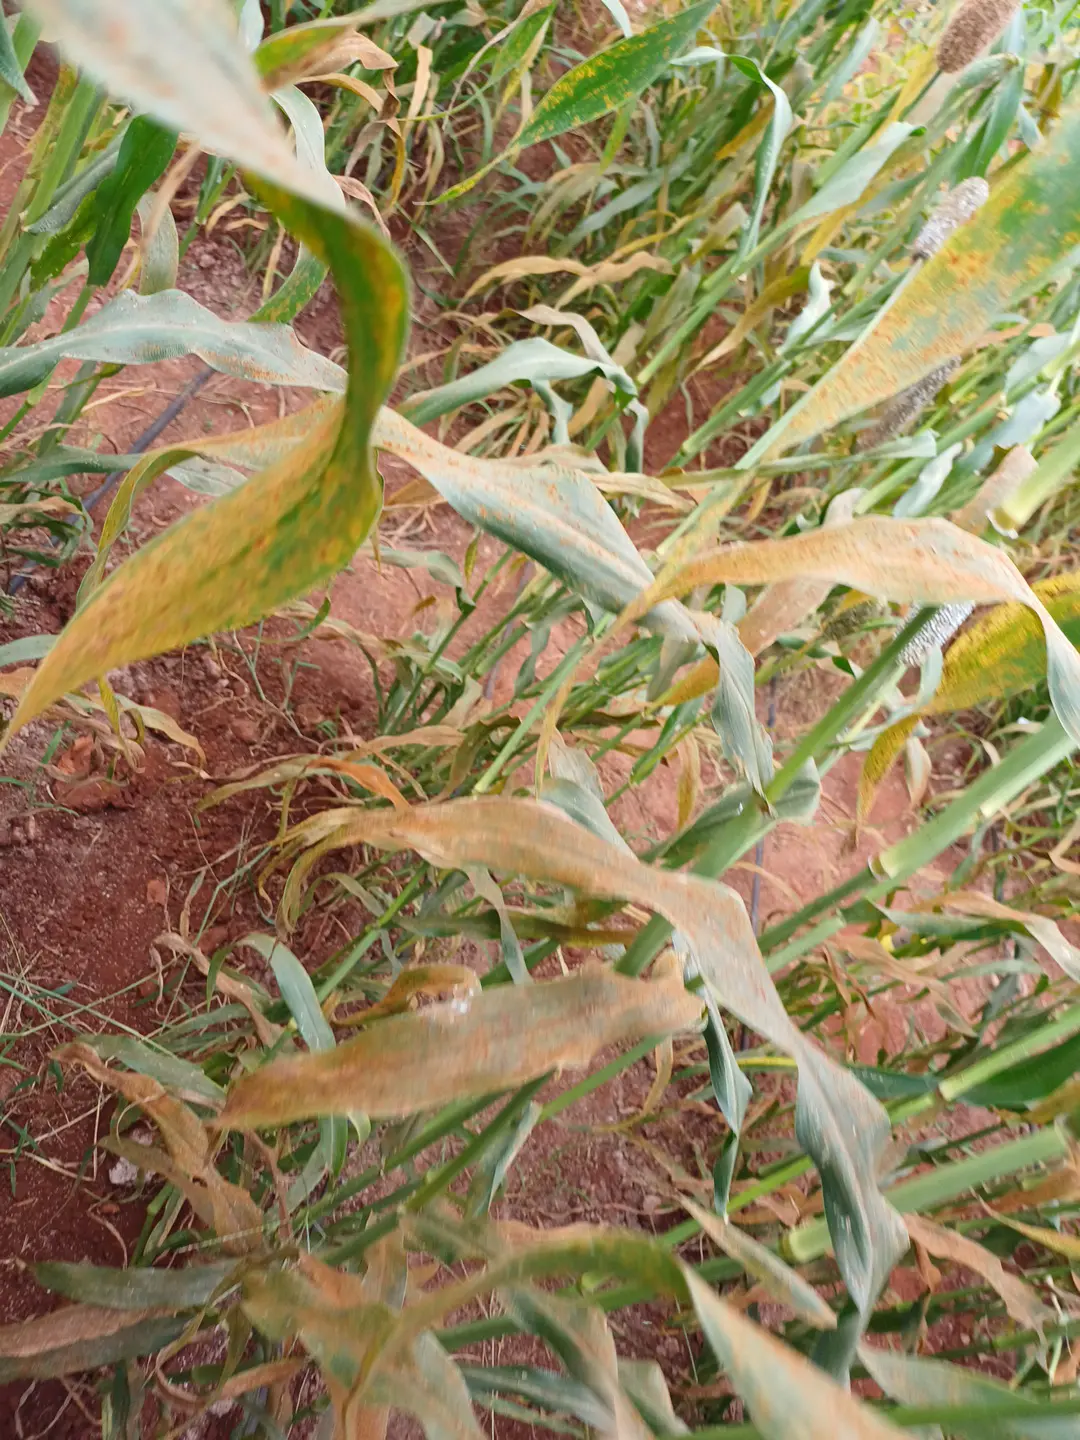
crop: pearl millet
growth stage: filling grain
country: Kenya
